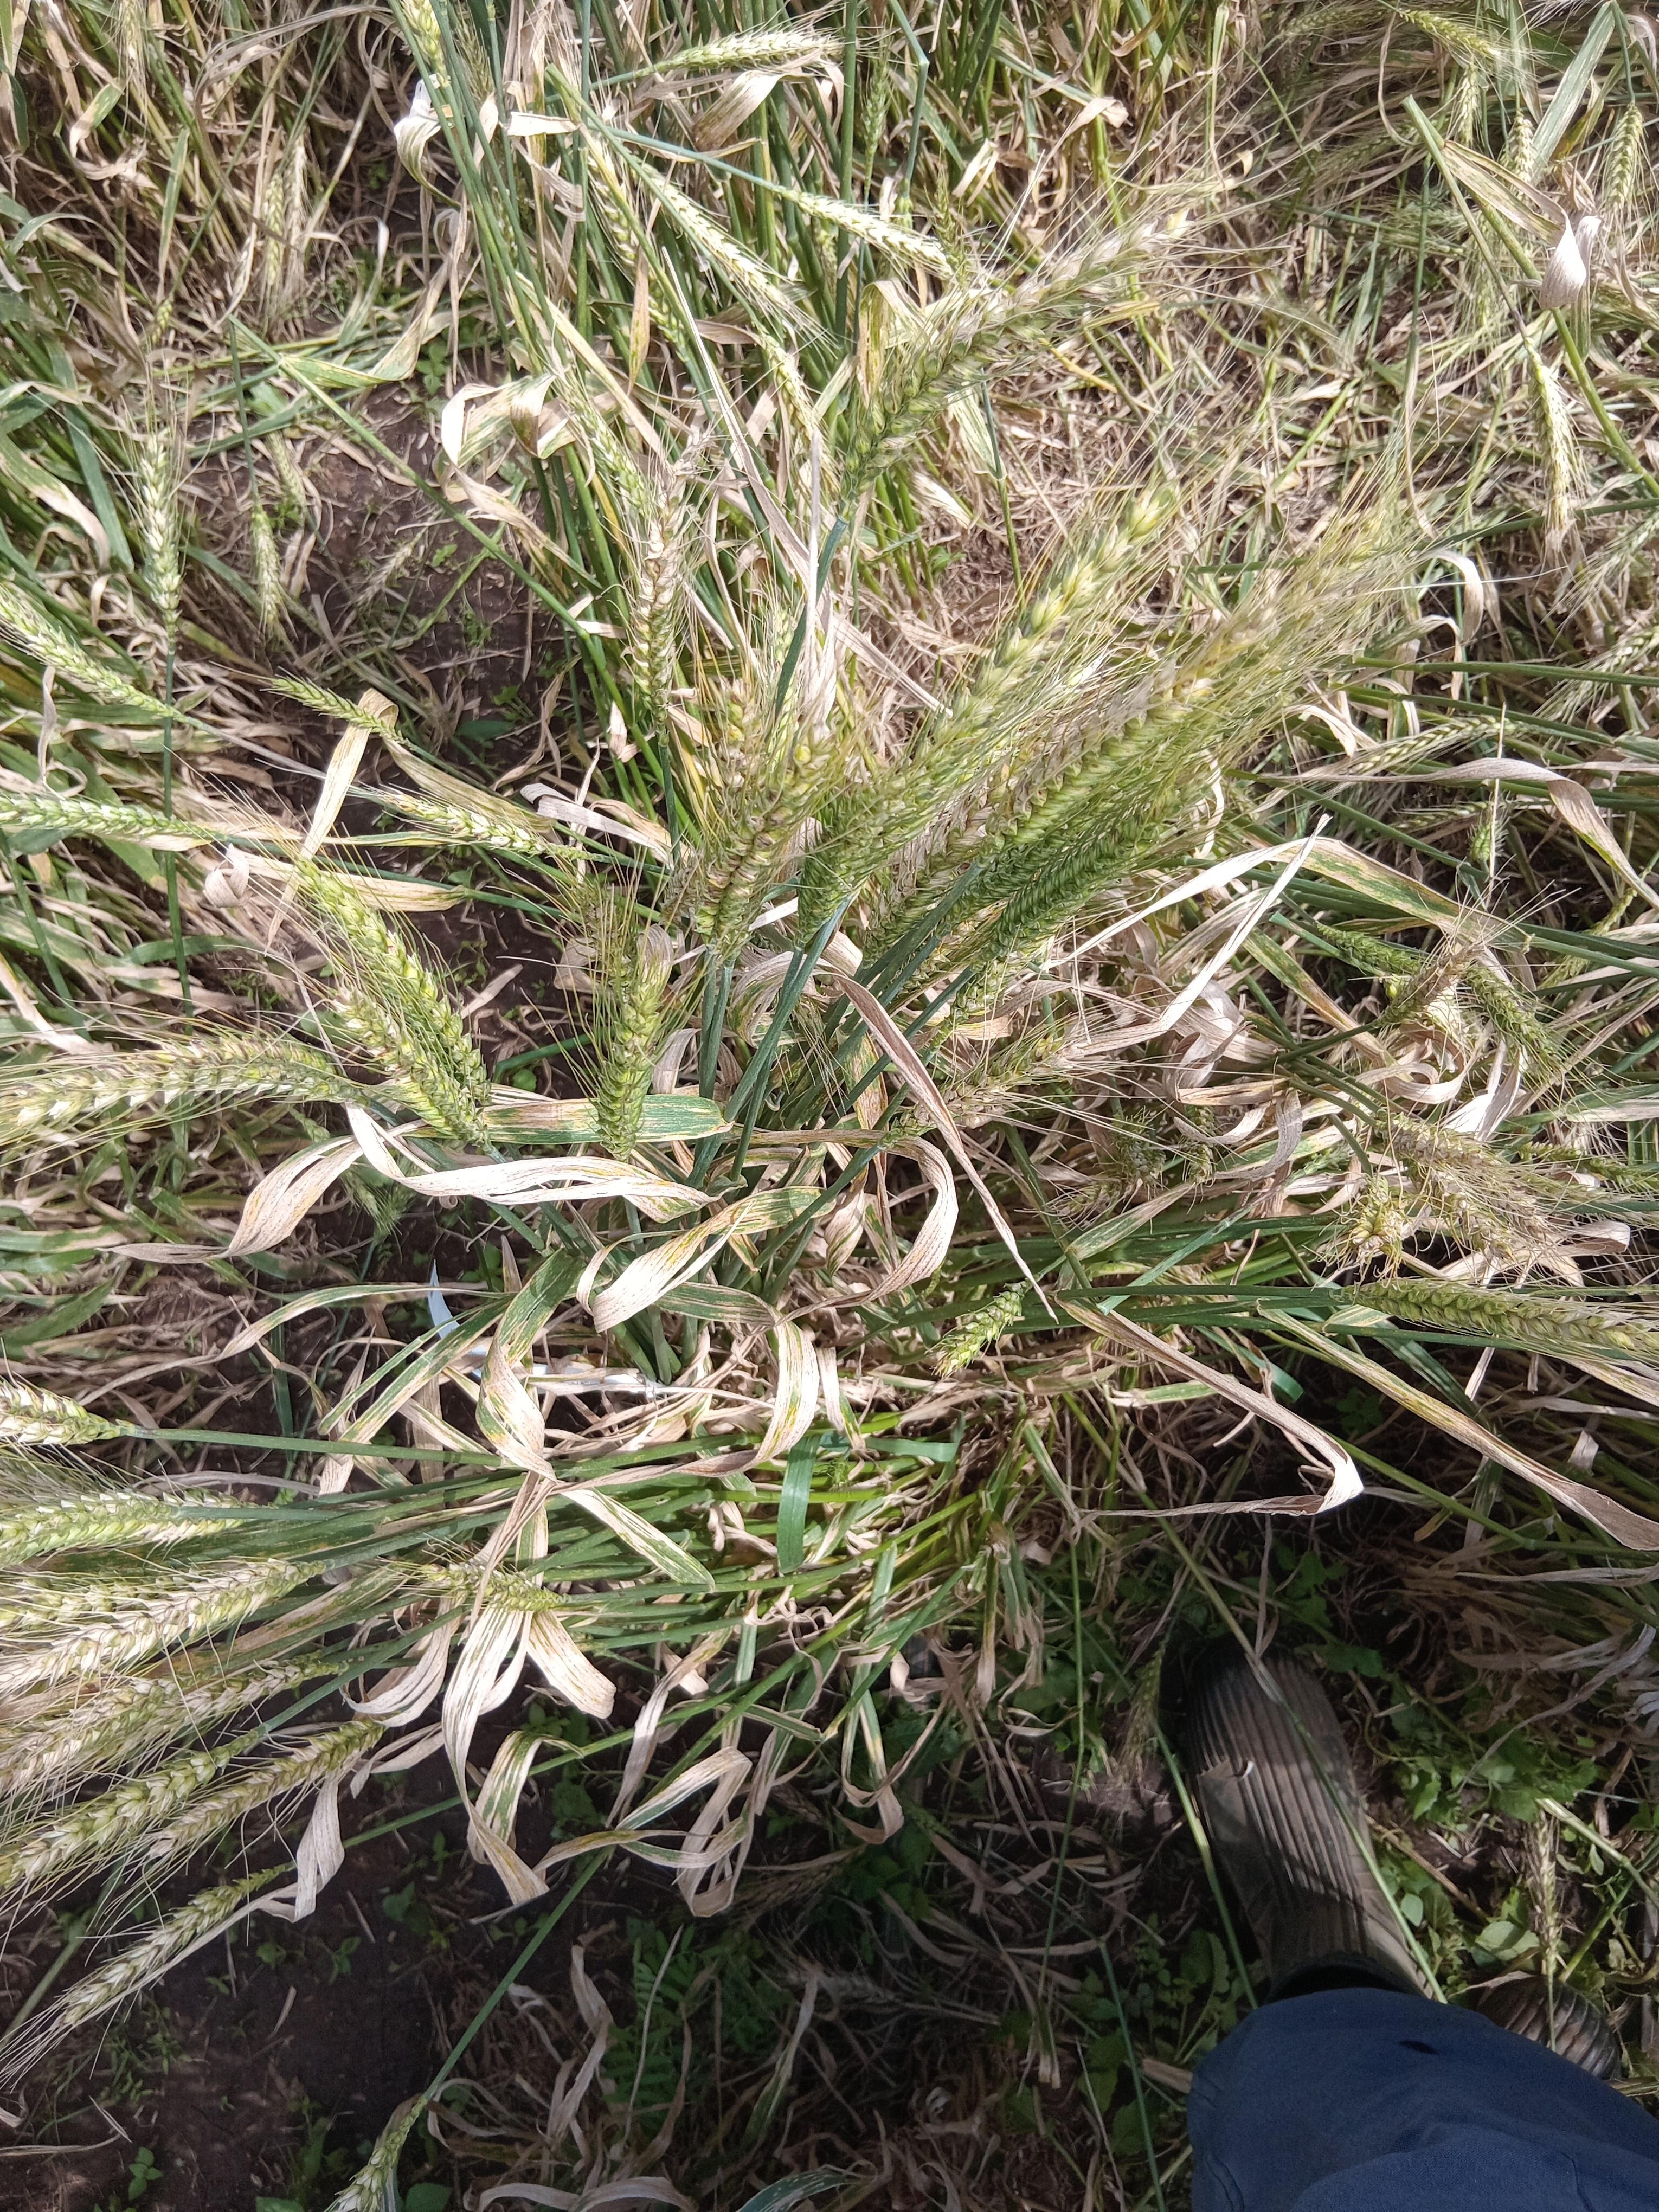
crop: wheat
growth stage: maturity
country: Kenya
